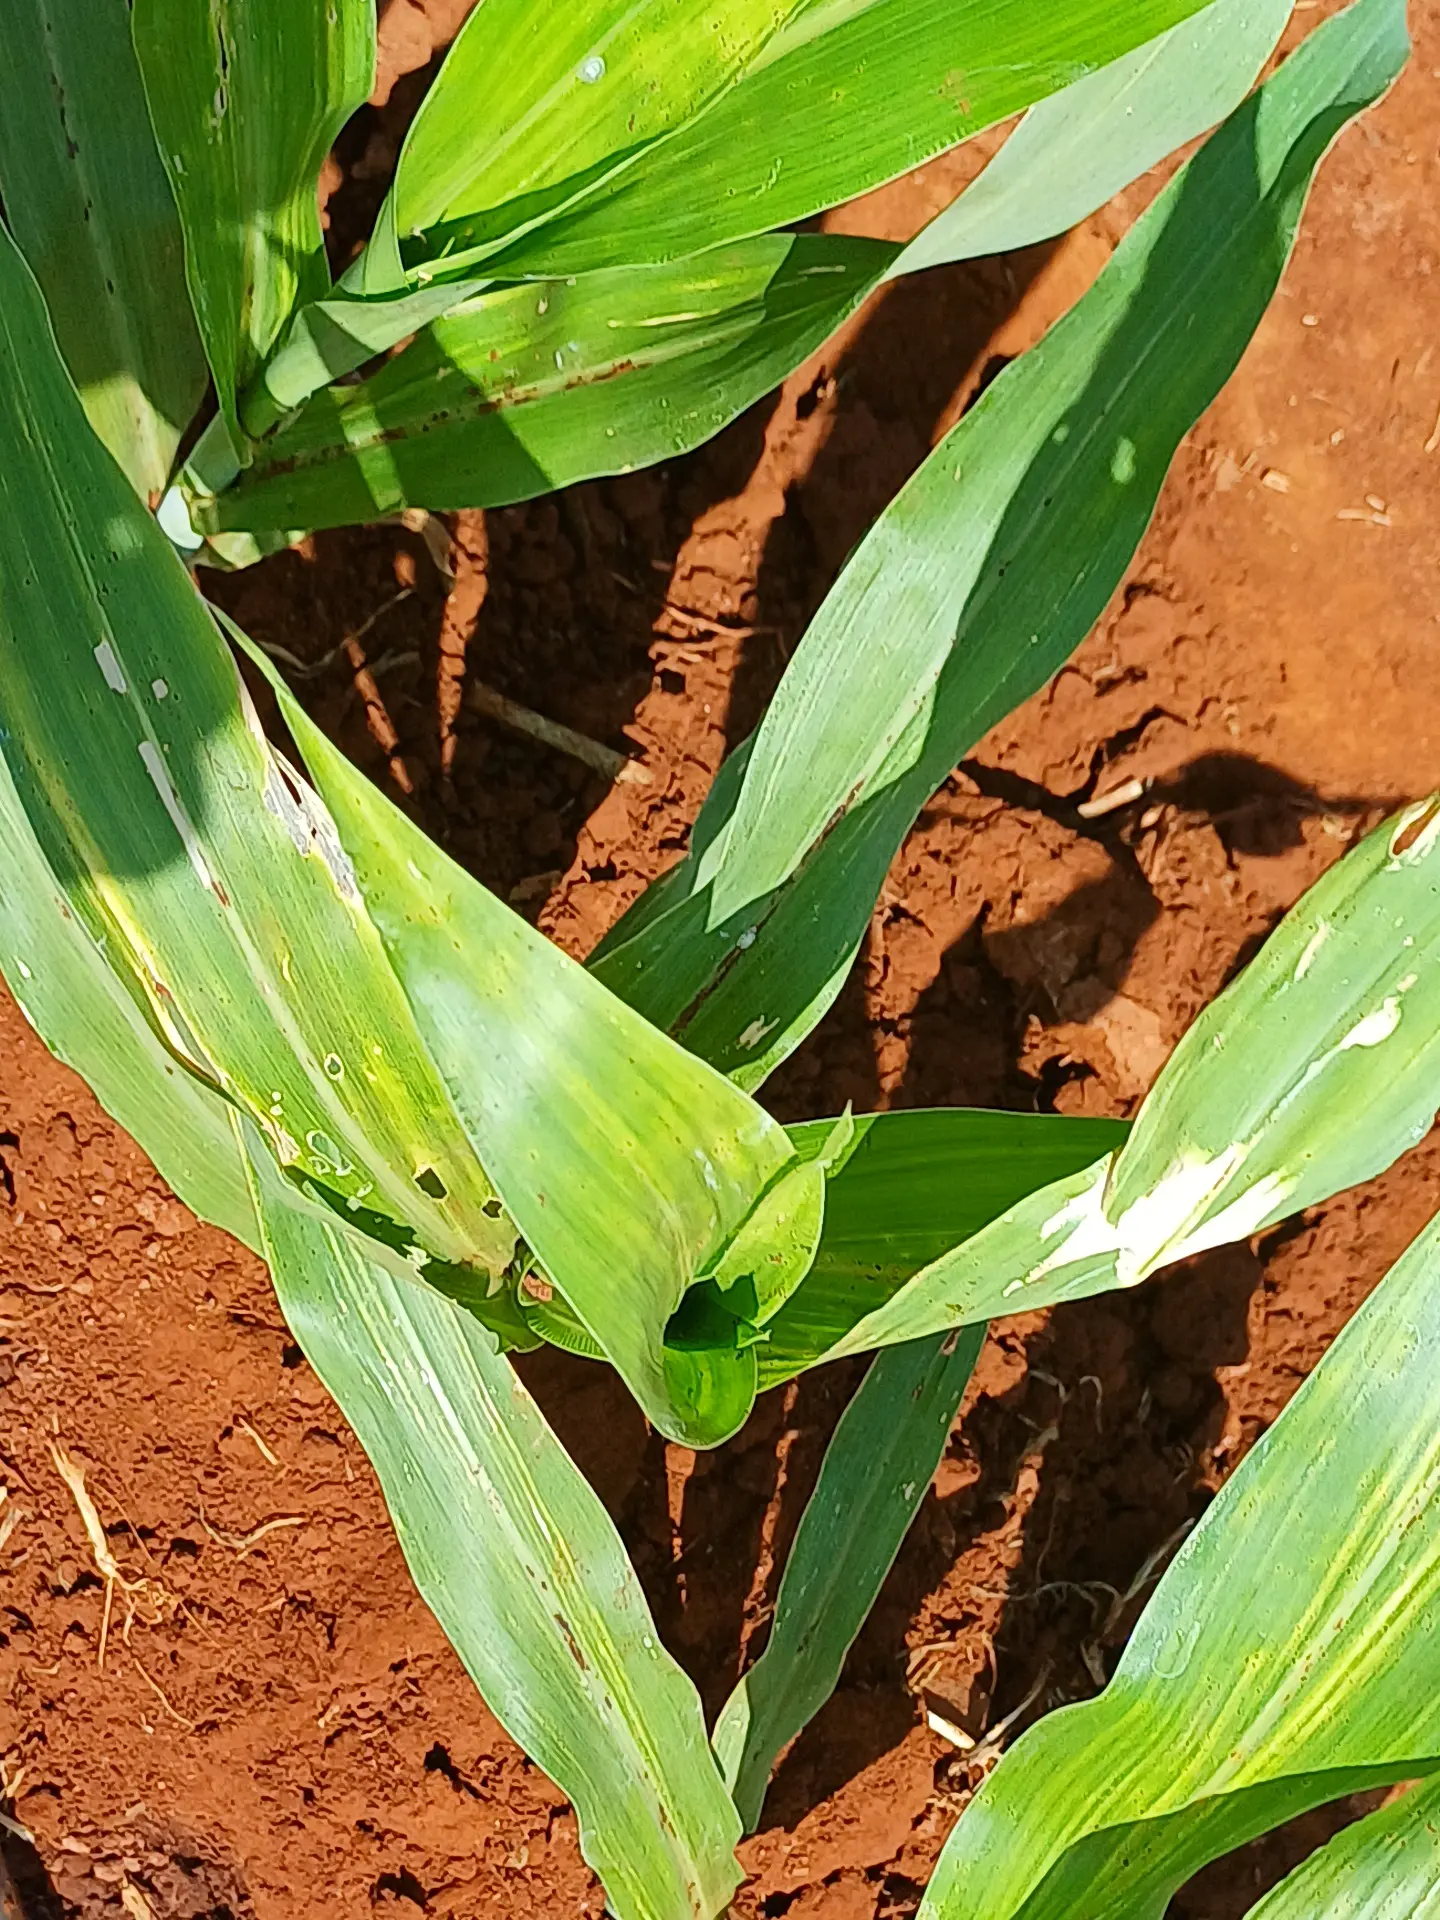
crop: sorghum
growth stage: vegetative
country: Kenya
